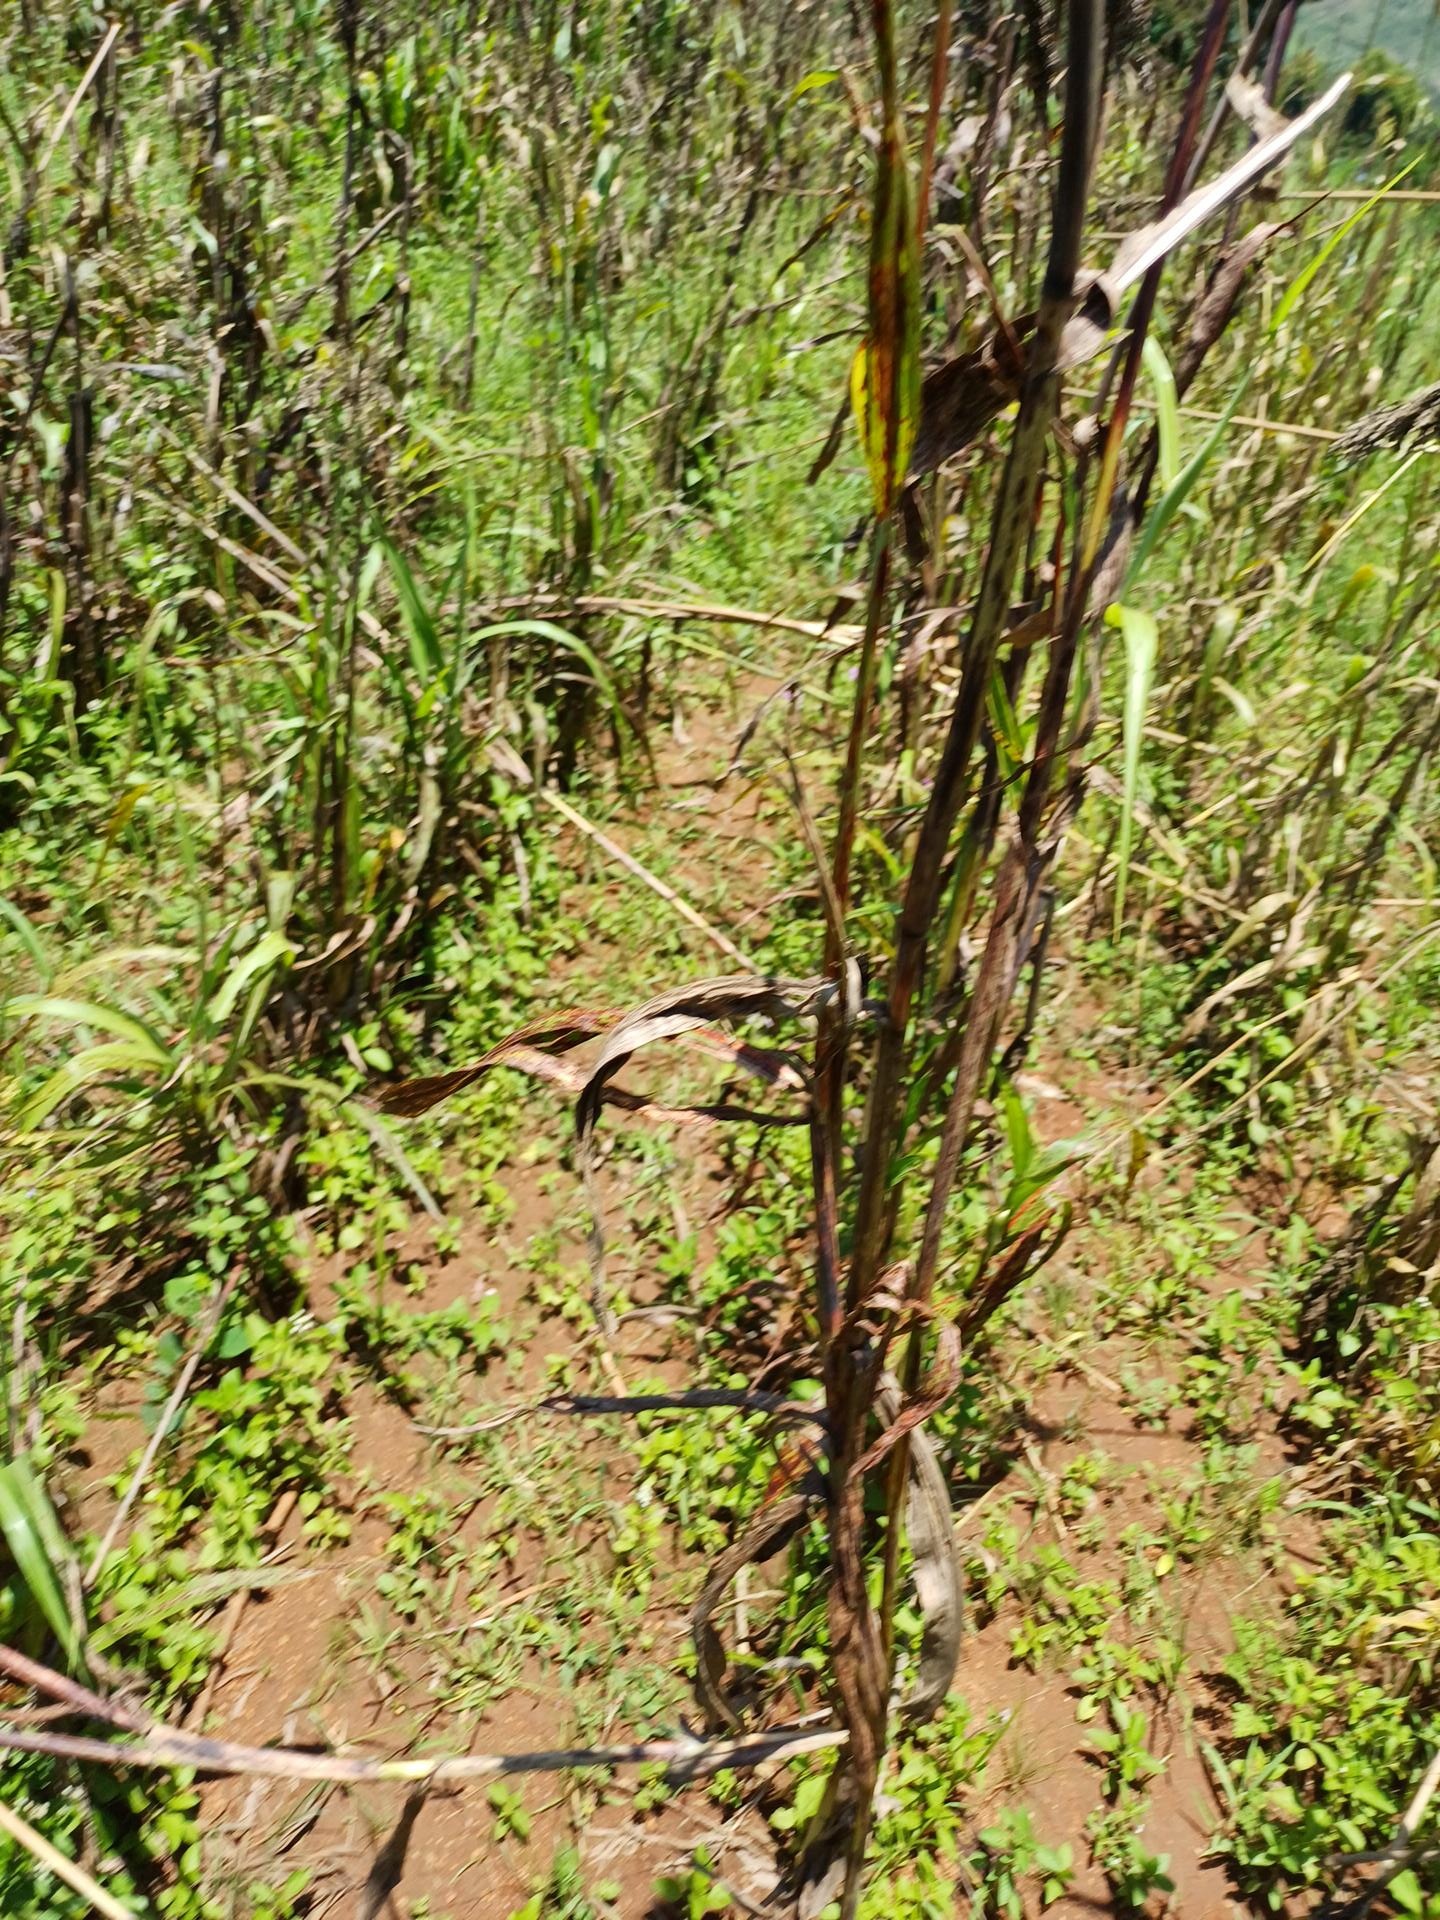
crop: sorghum
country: Kenya
